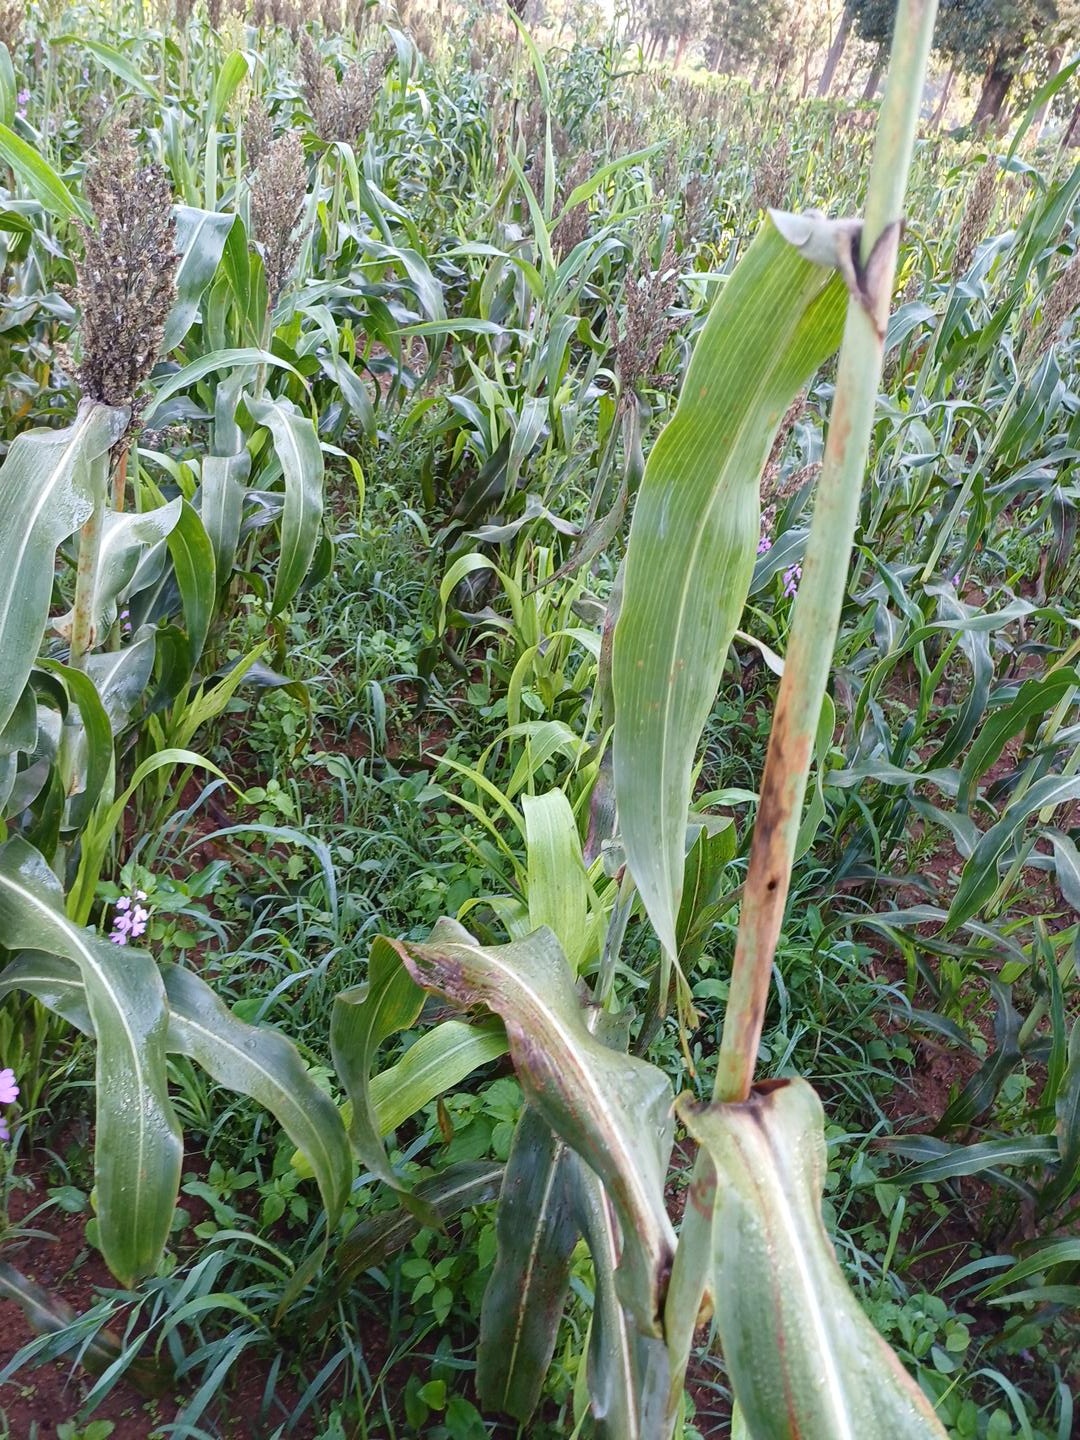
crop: sorghum
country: Kenya
